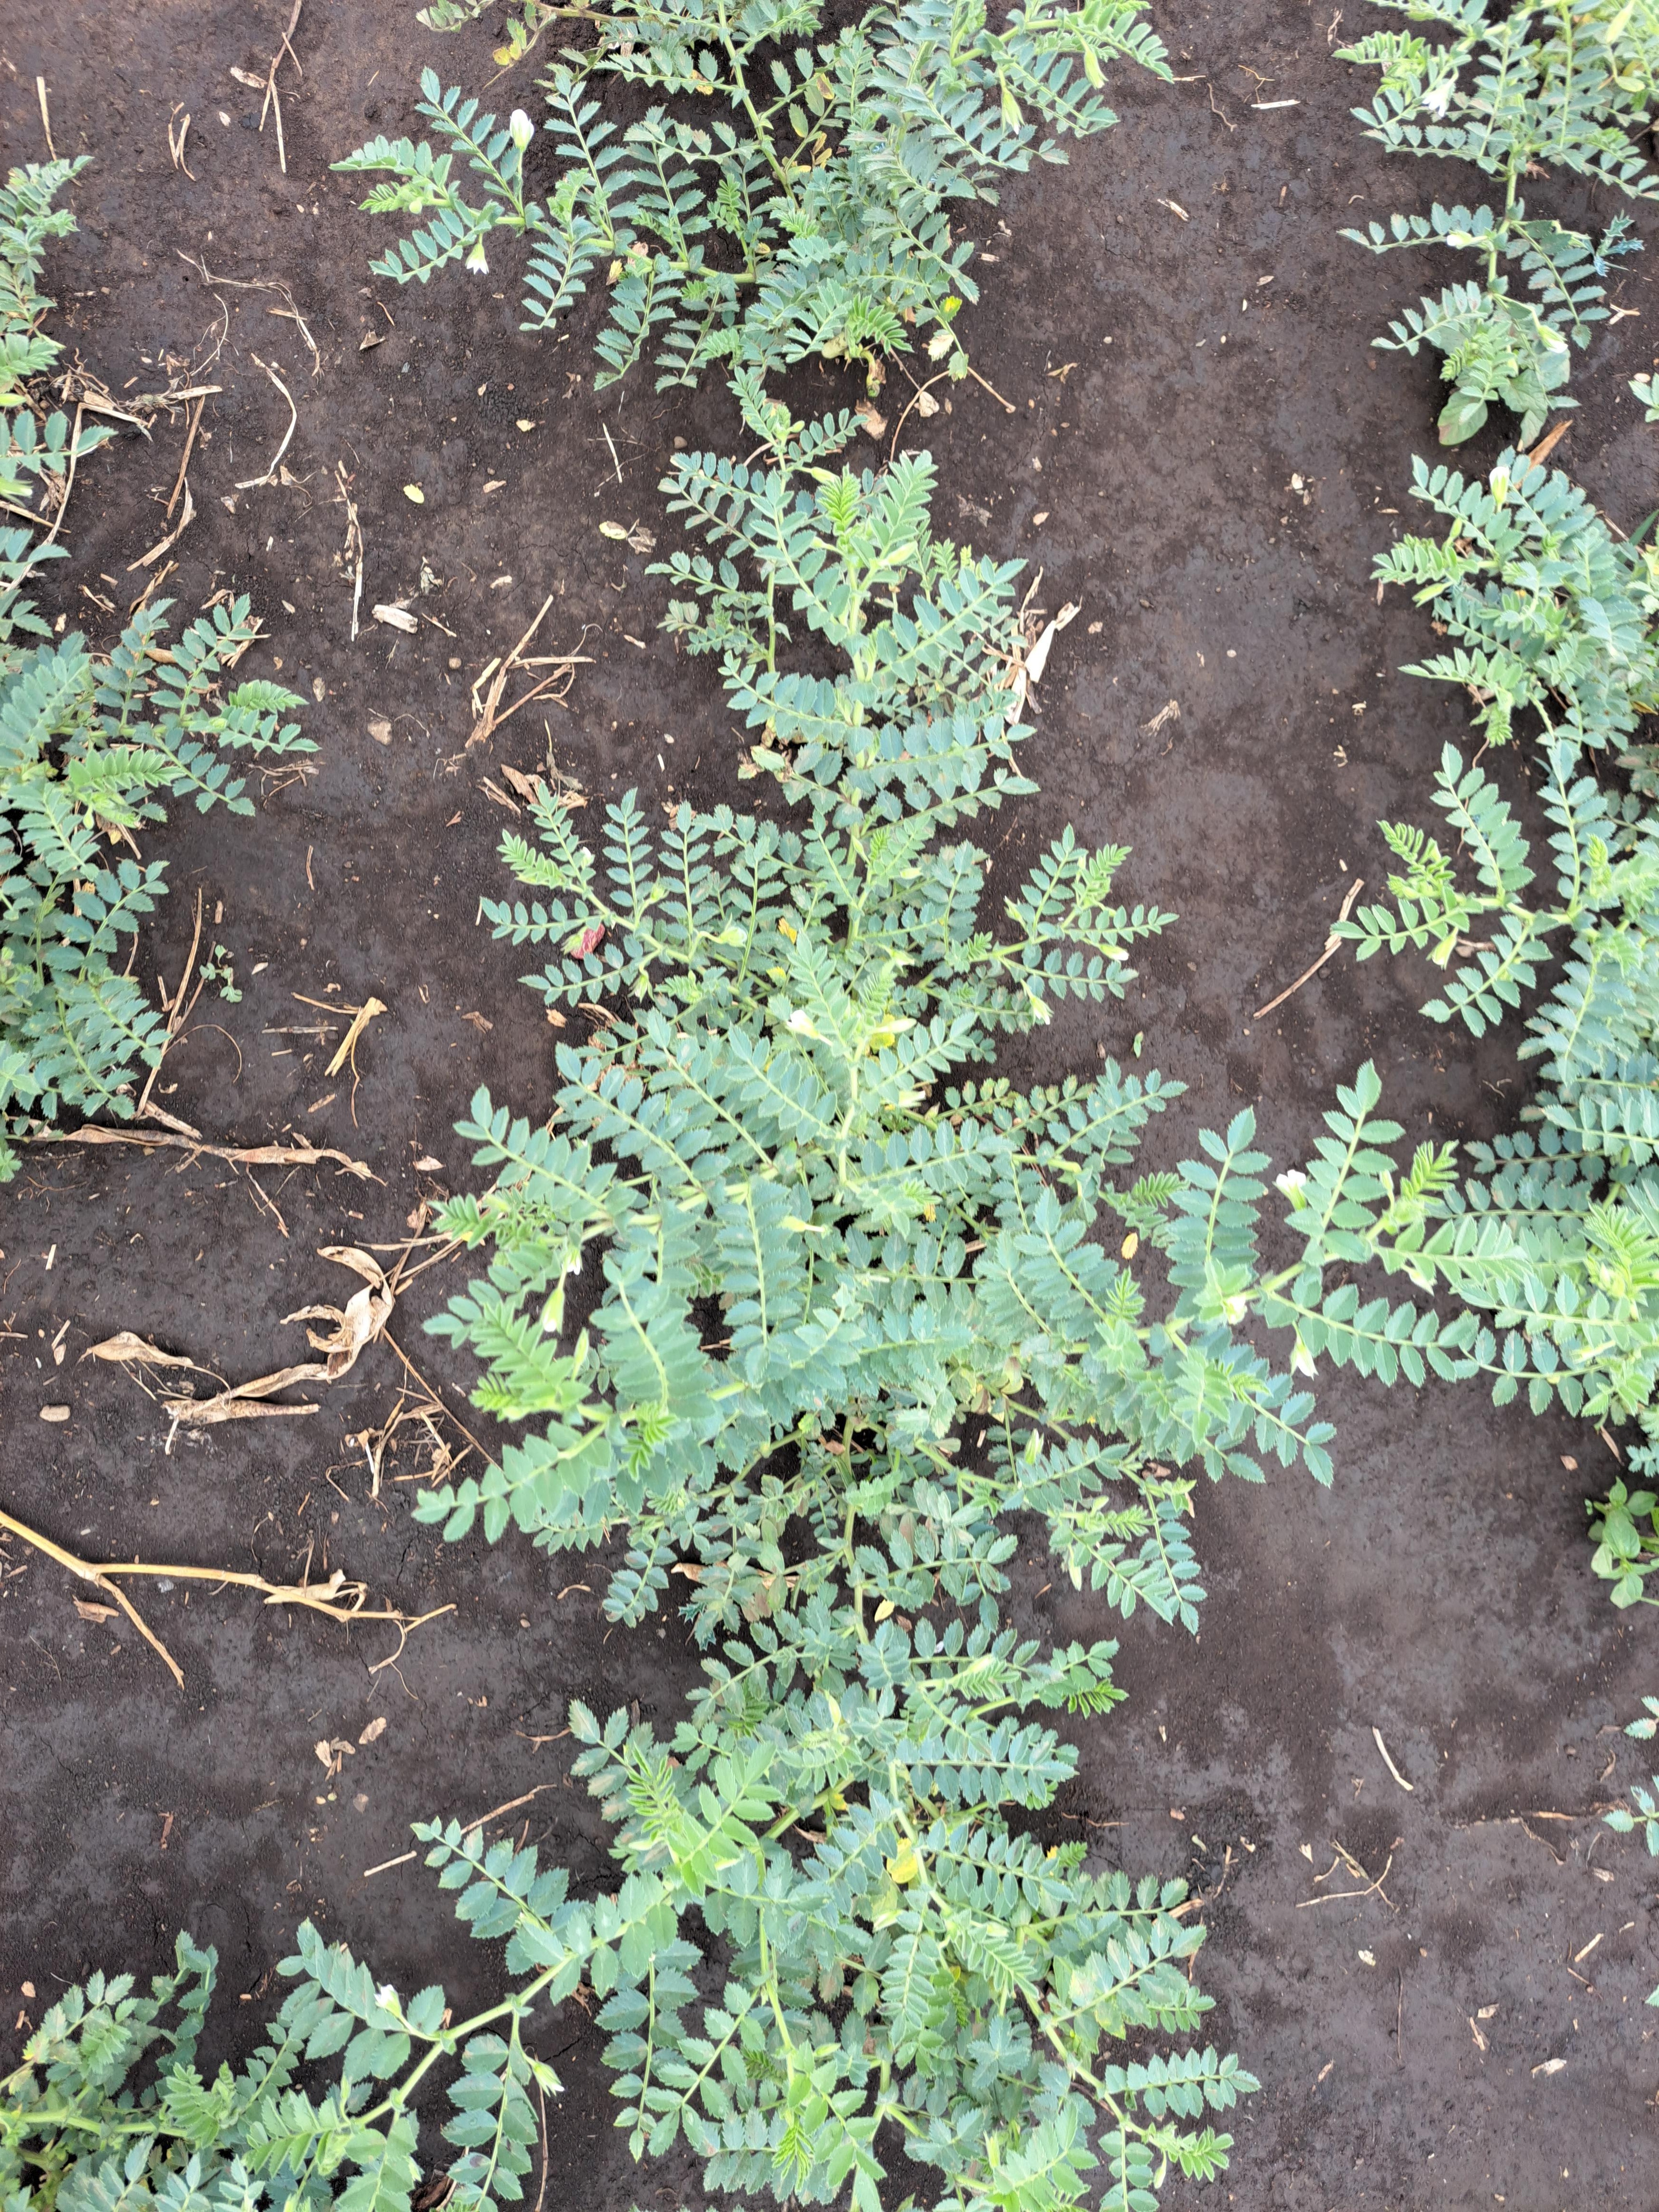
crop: chickpea
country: Tanzania
